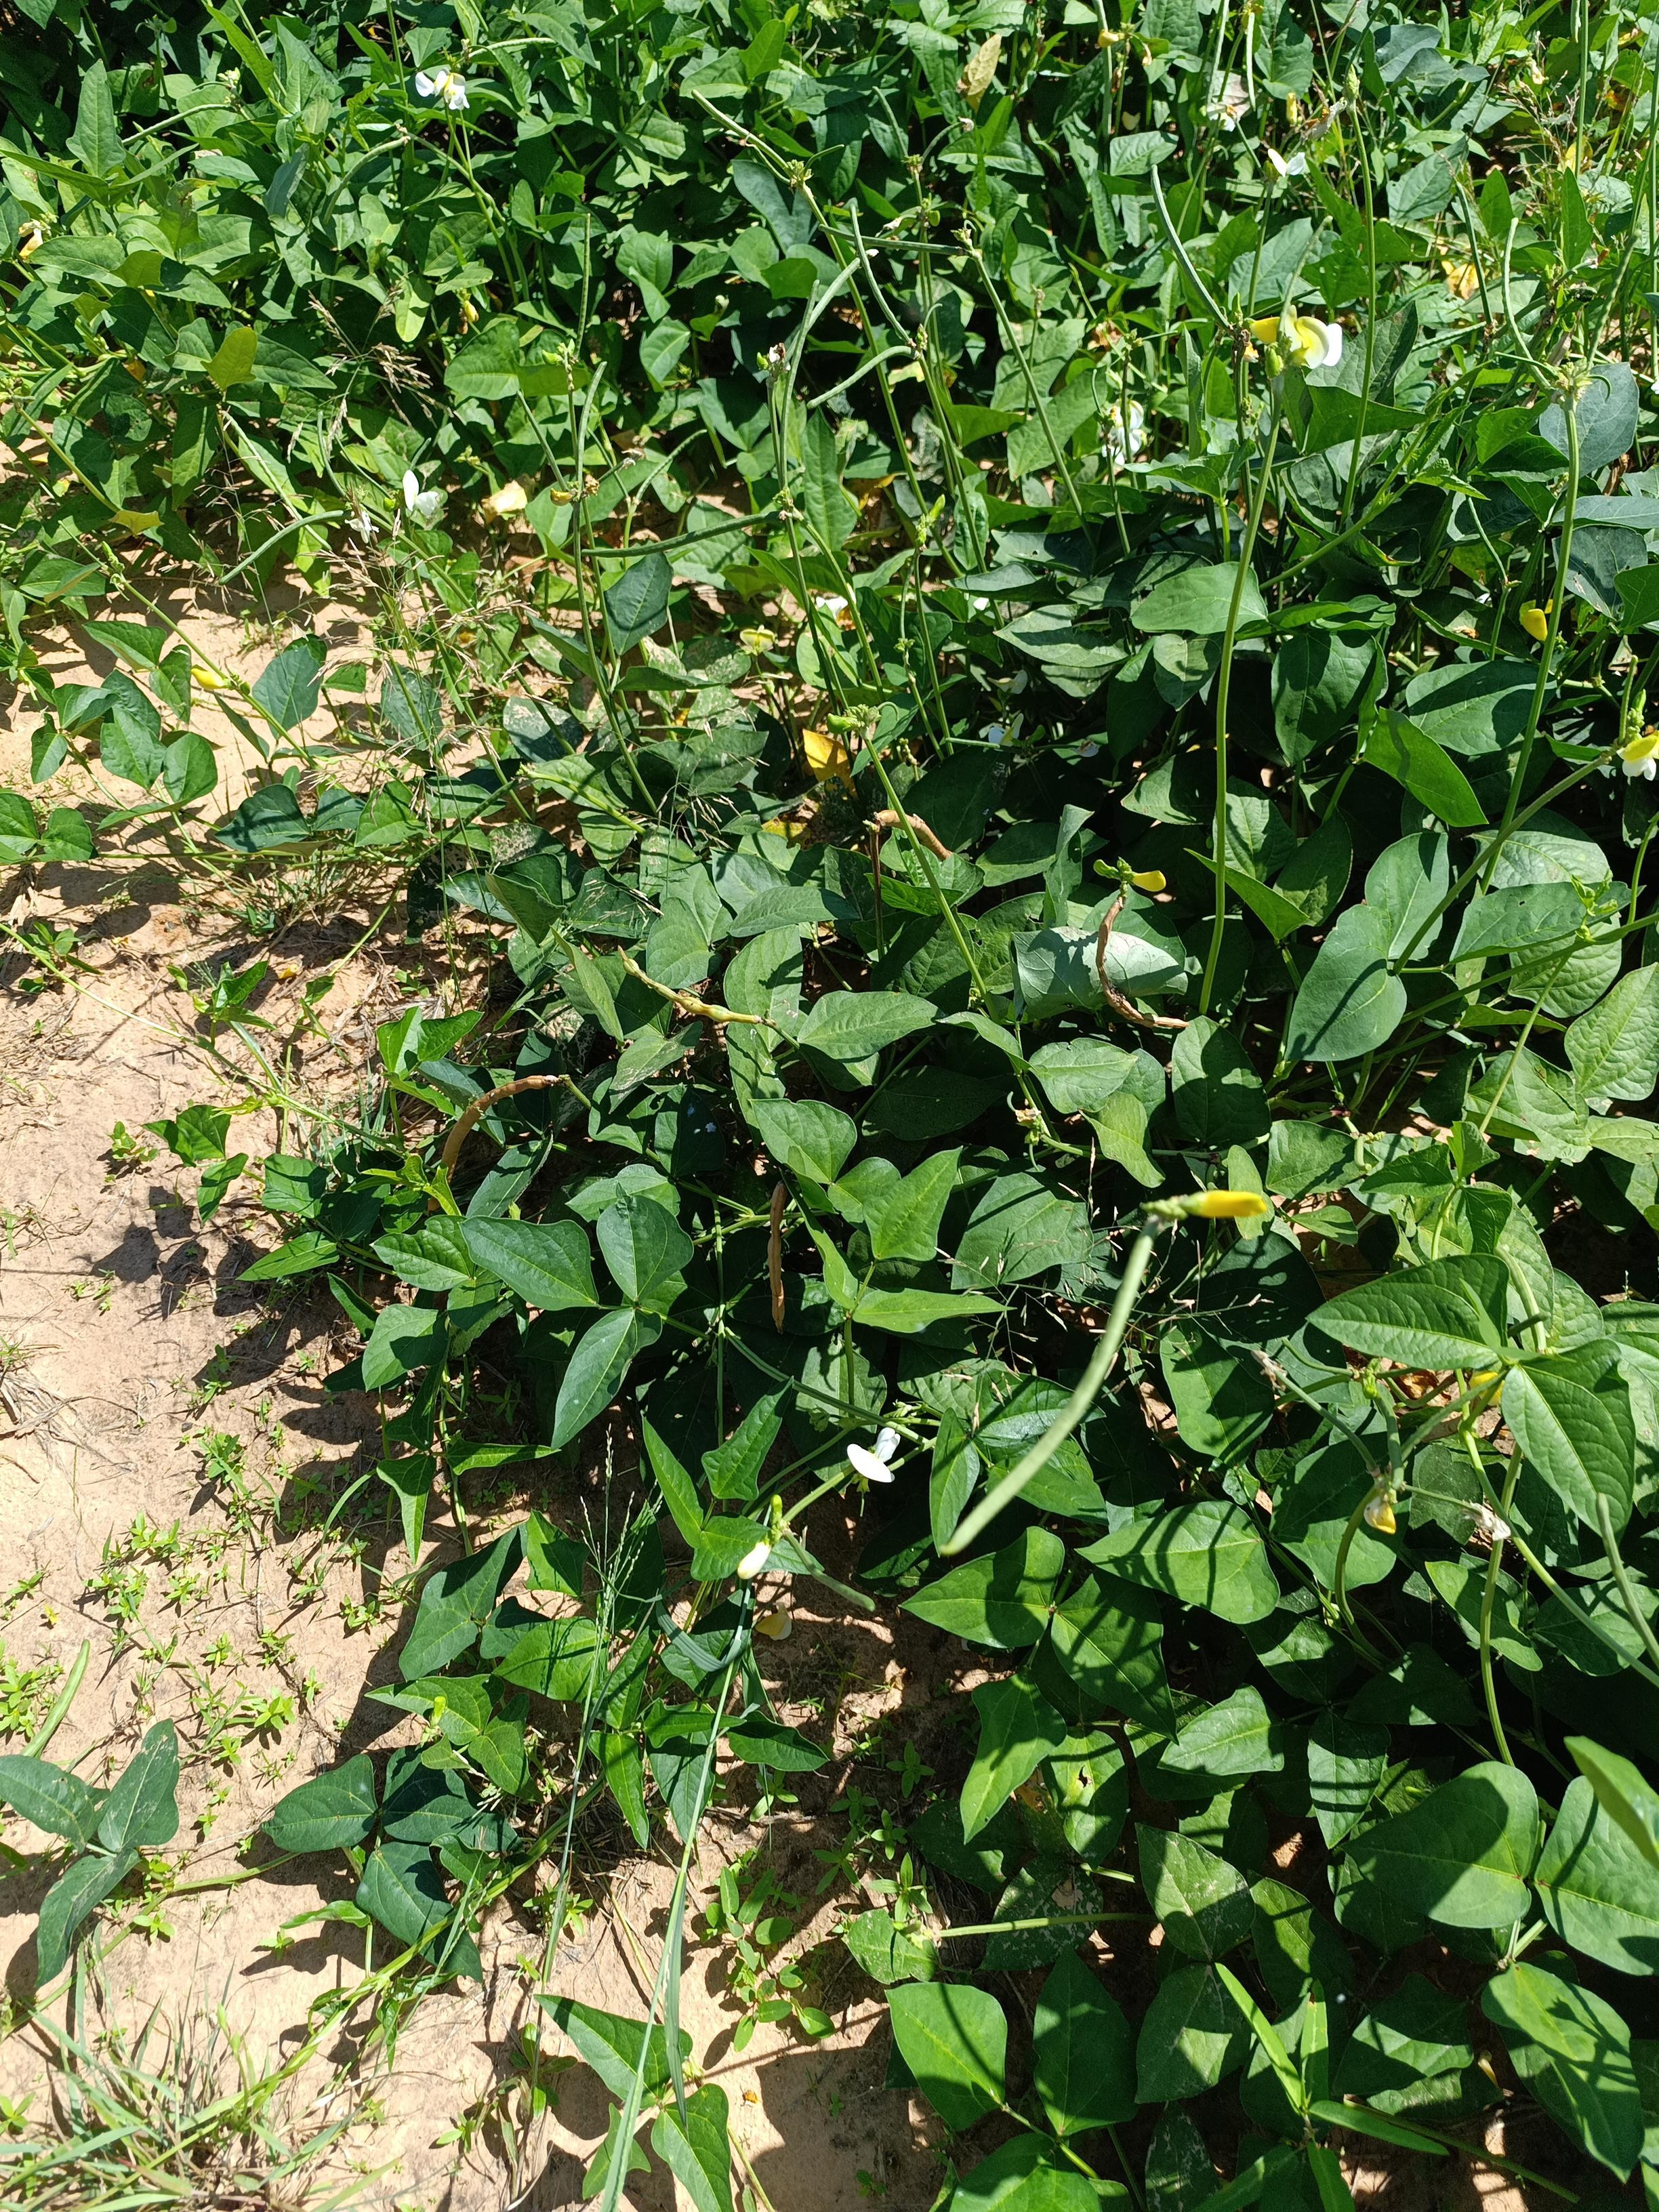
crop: cowpea
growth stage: development pod
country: Nigeria
